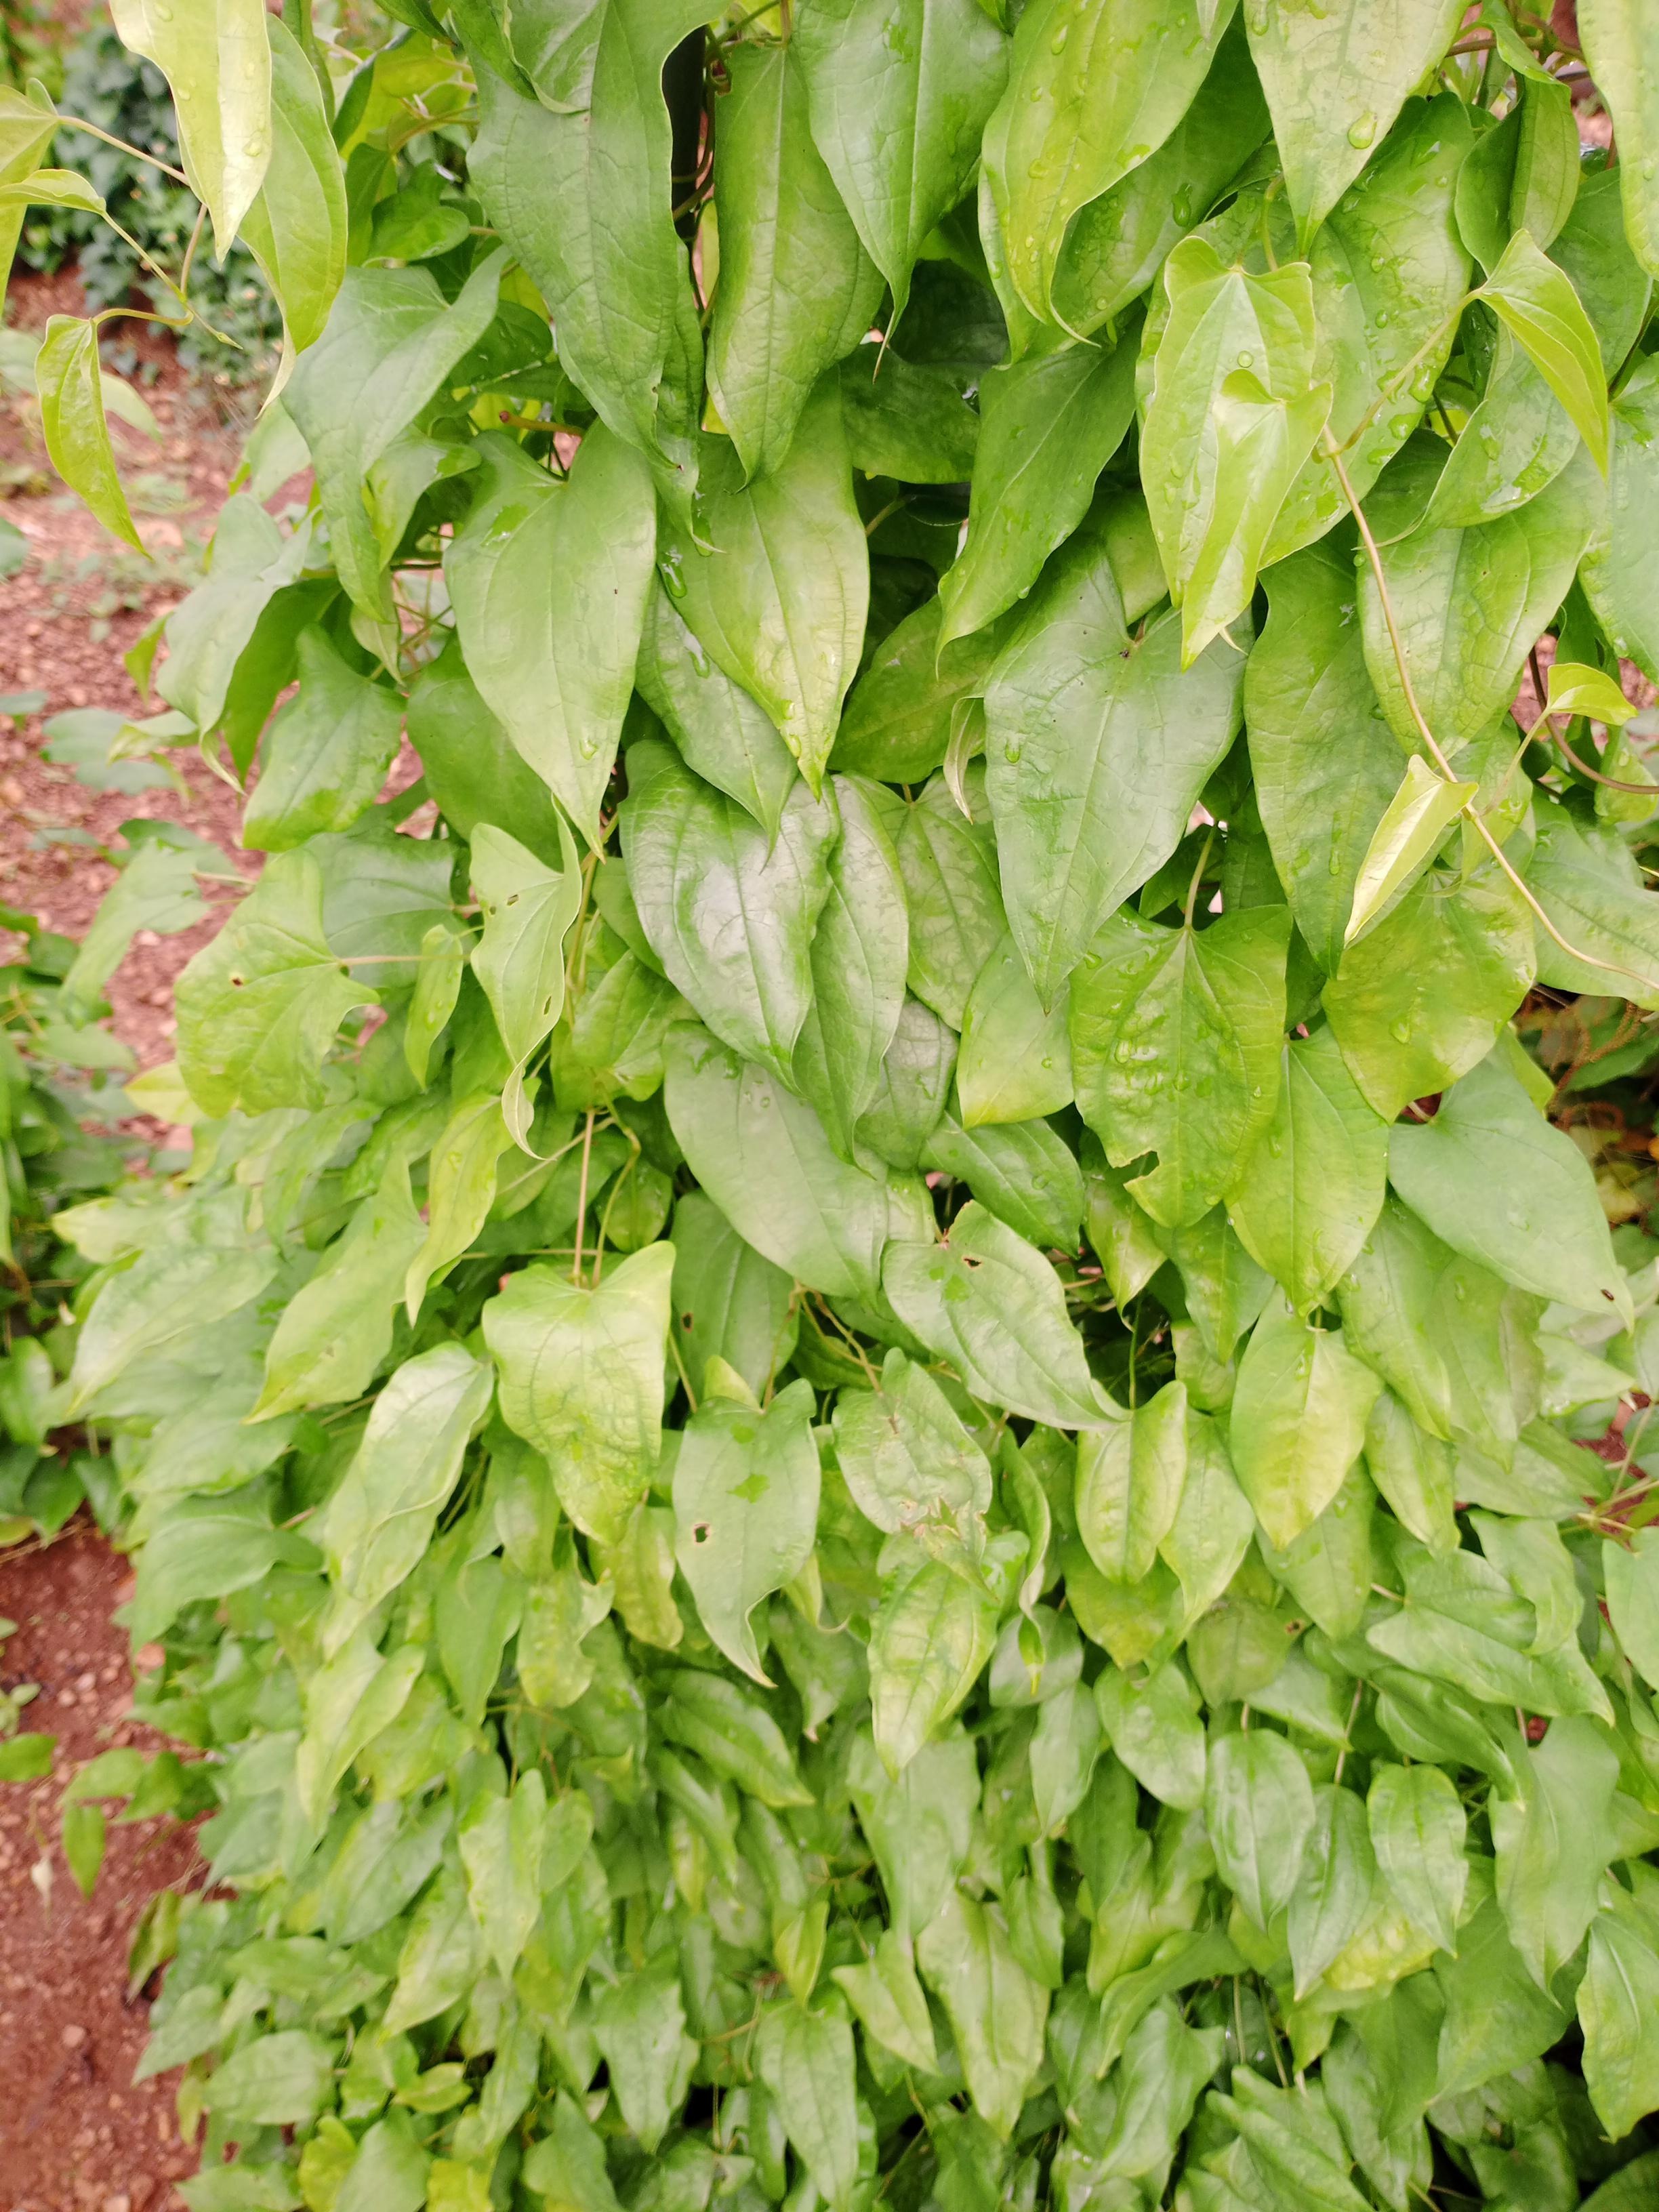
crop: yam
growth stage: maturity
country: Nigeria
